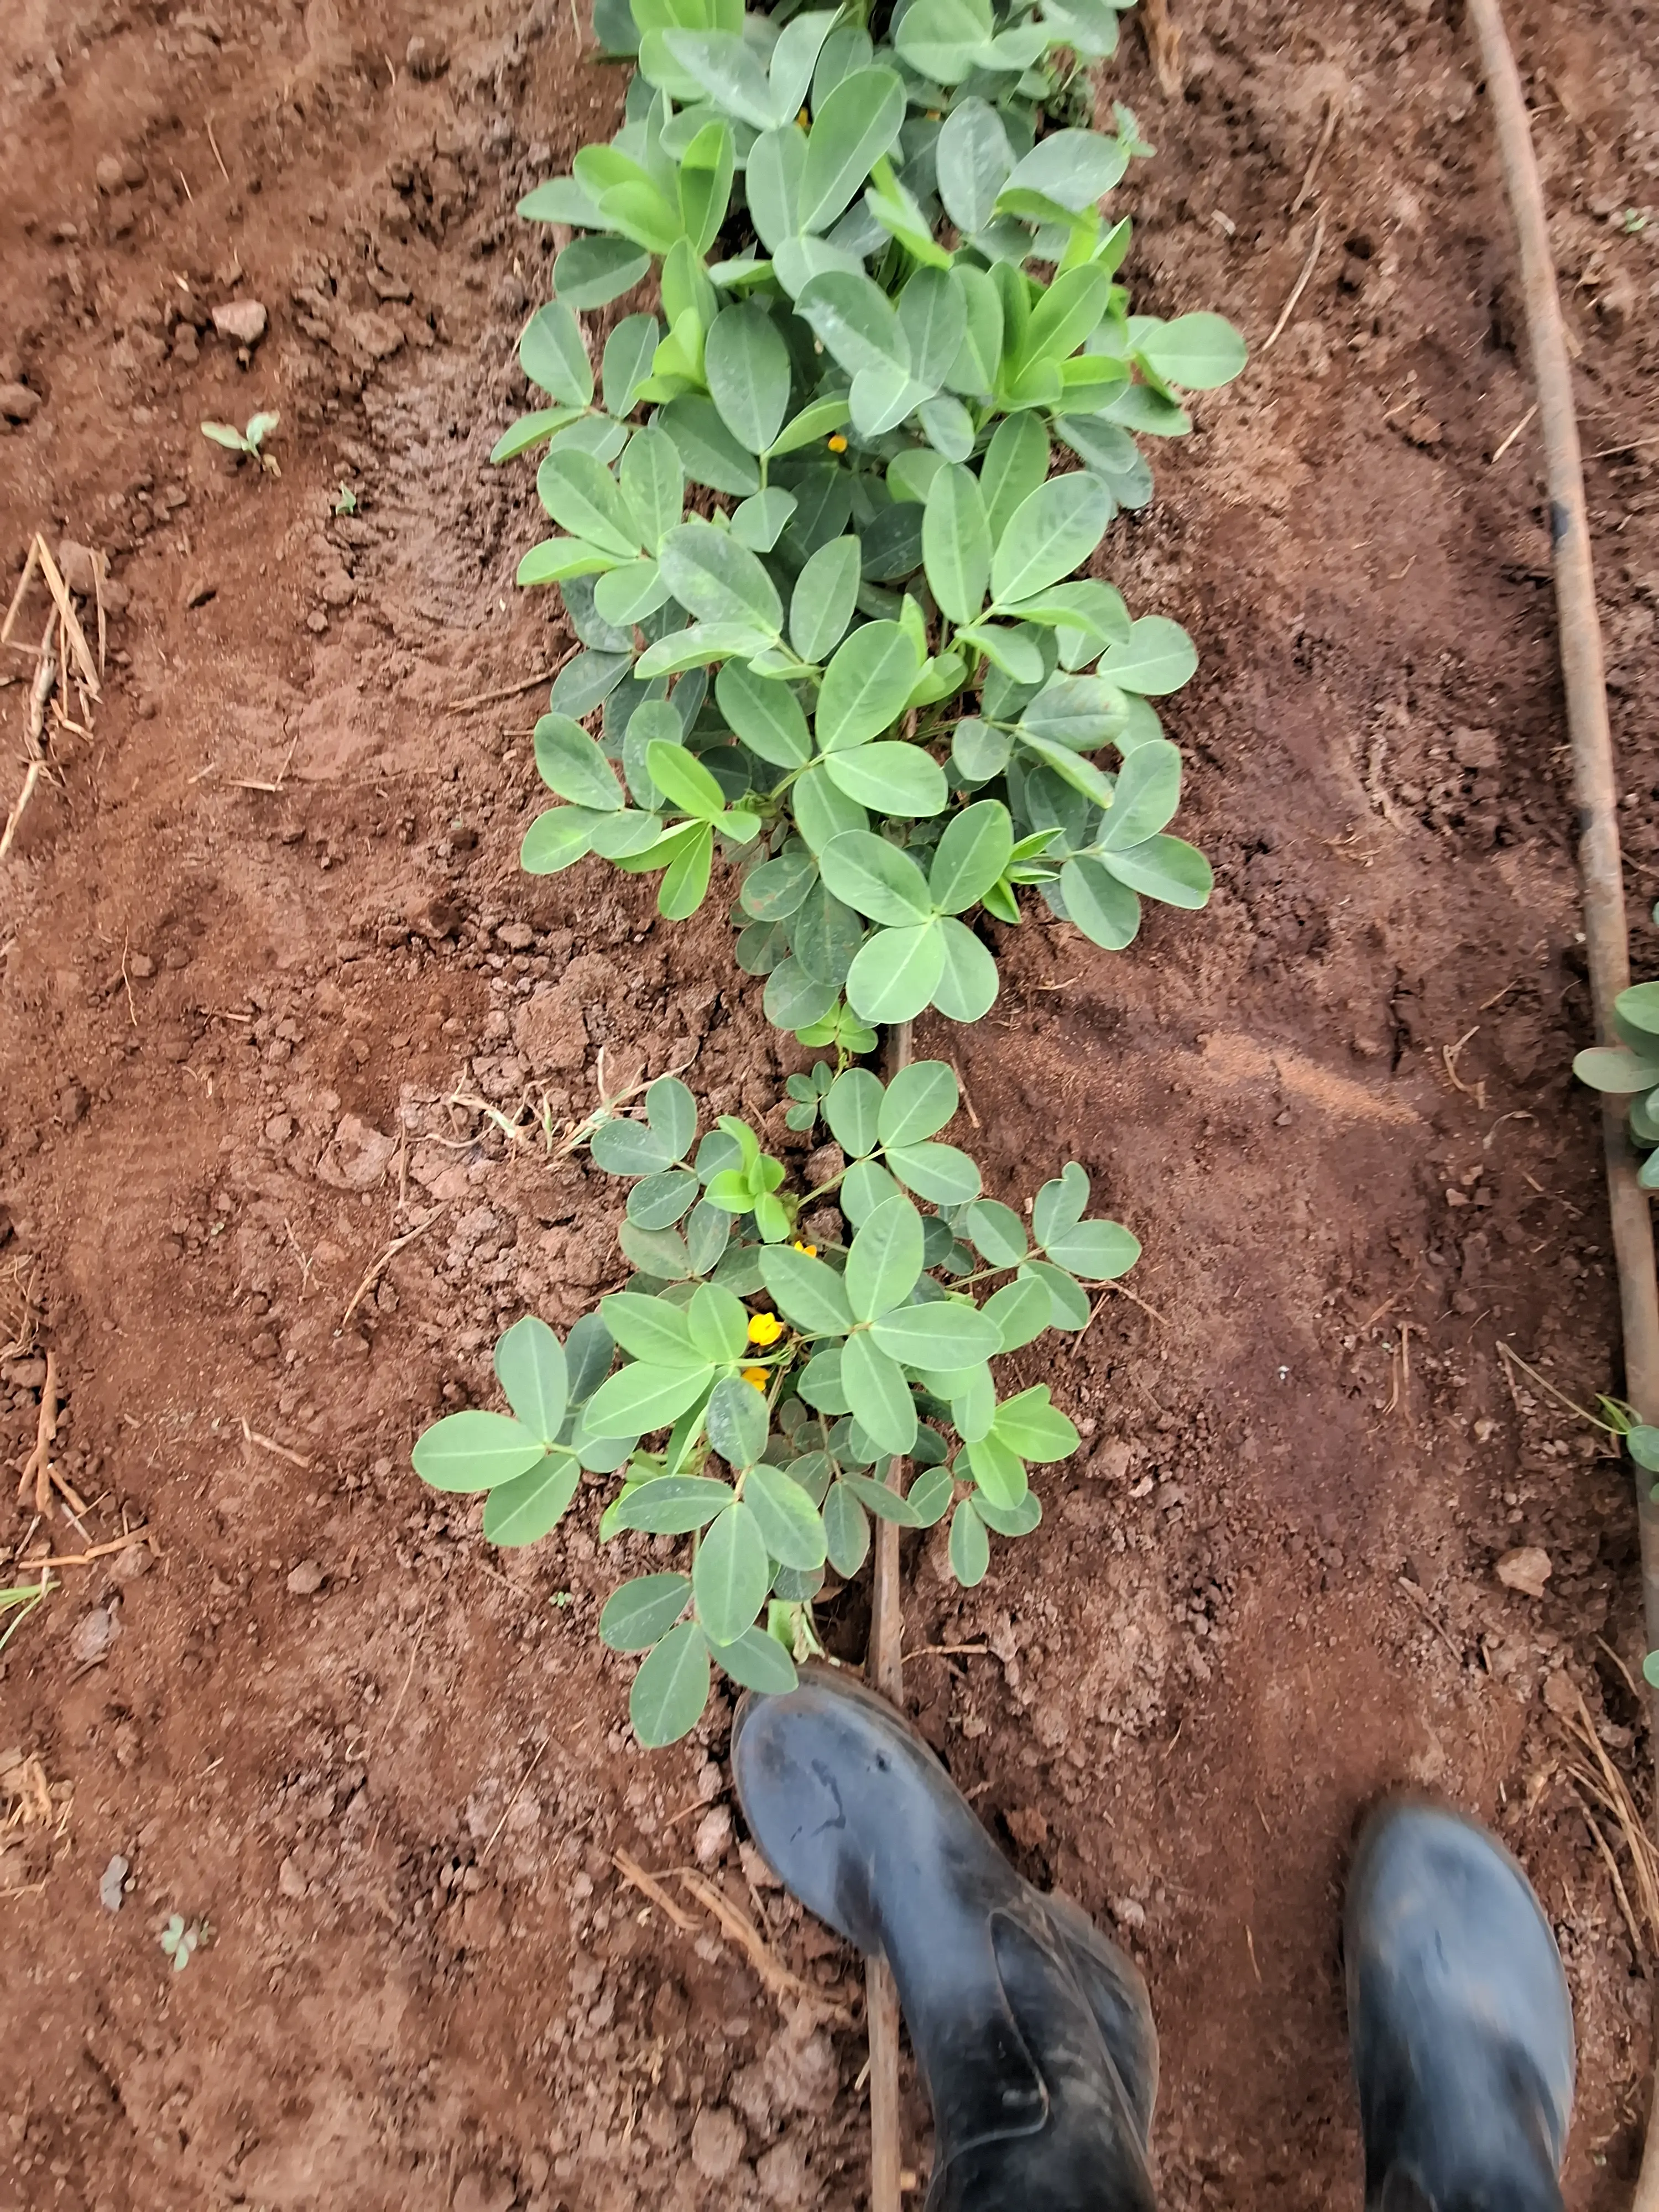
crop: groundnut
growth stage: flowering
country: Kenya
